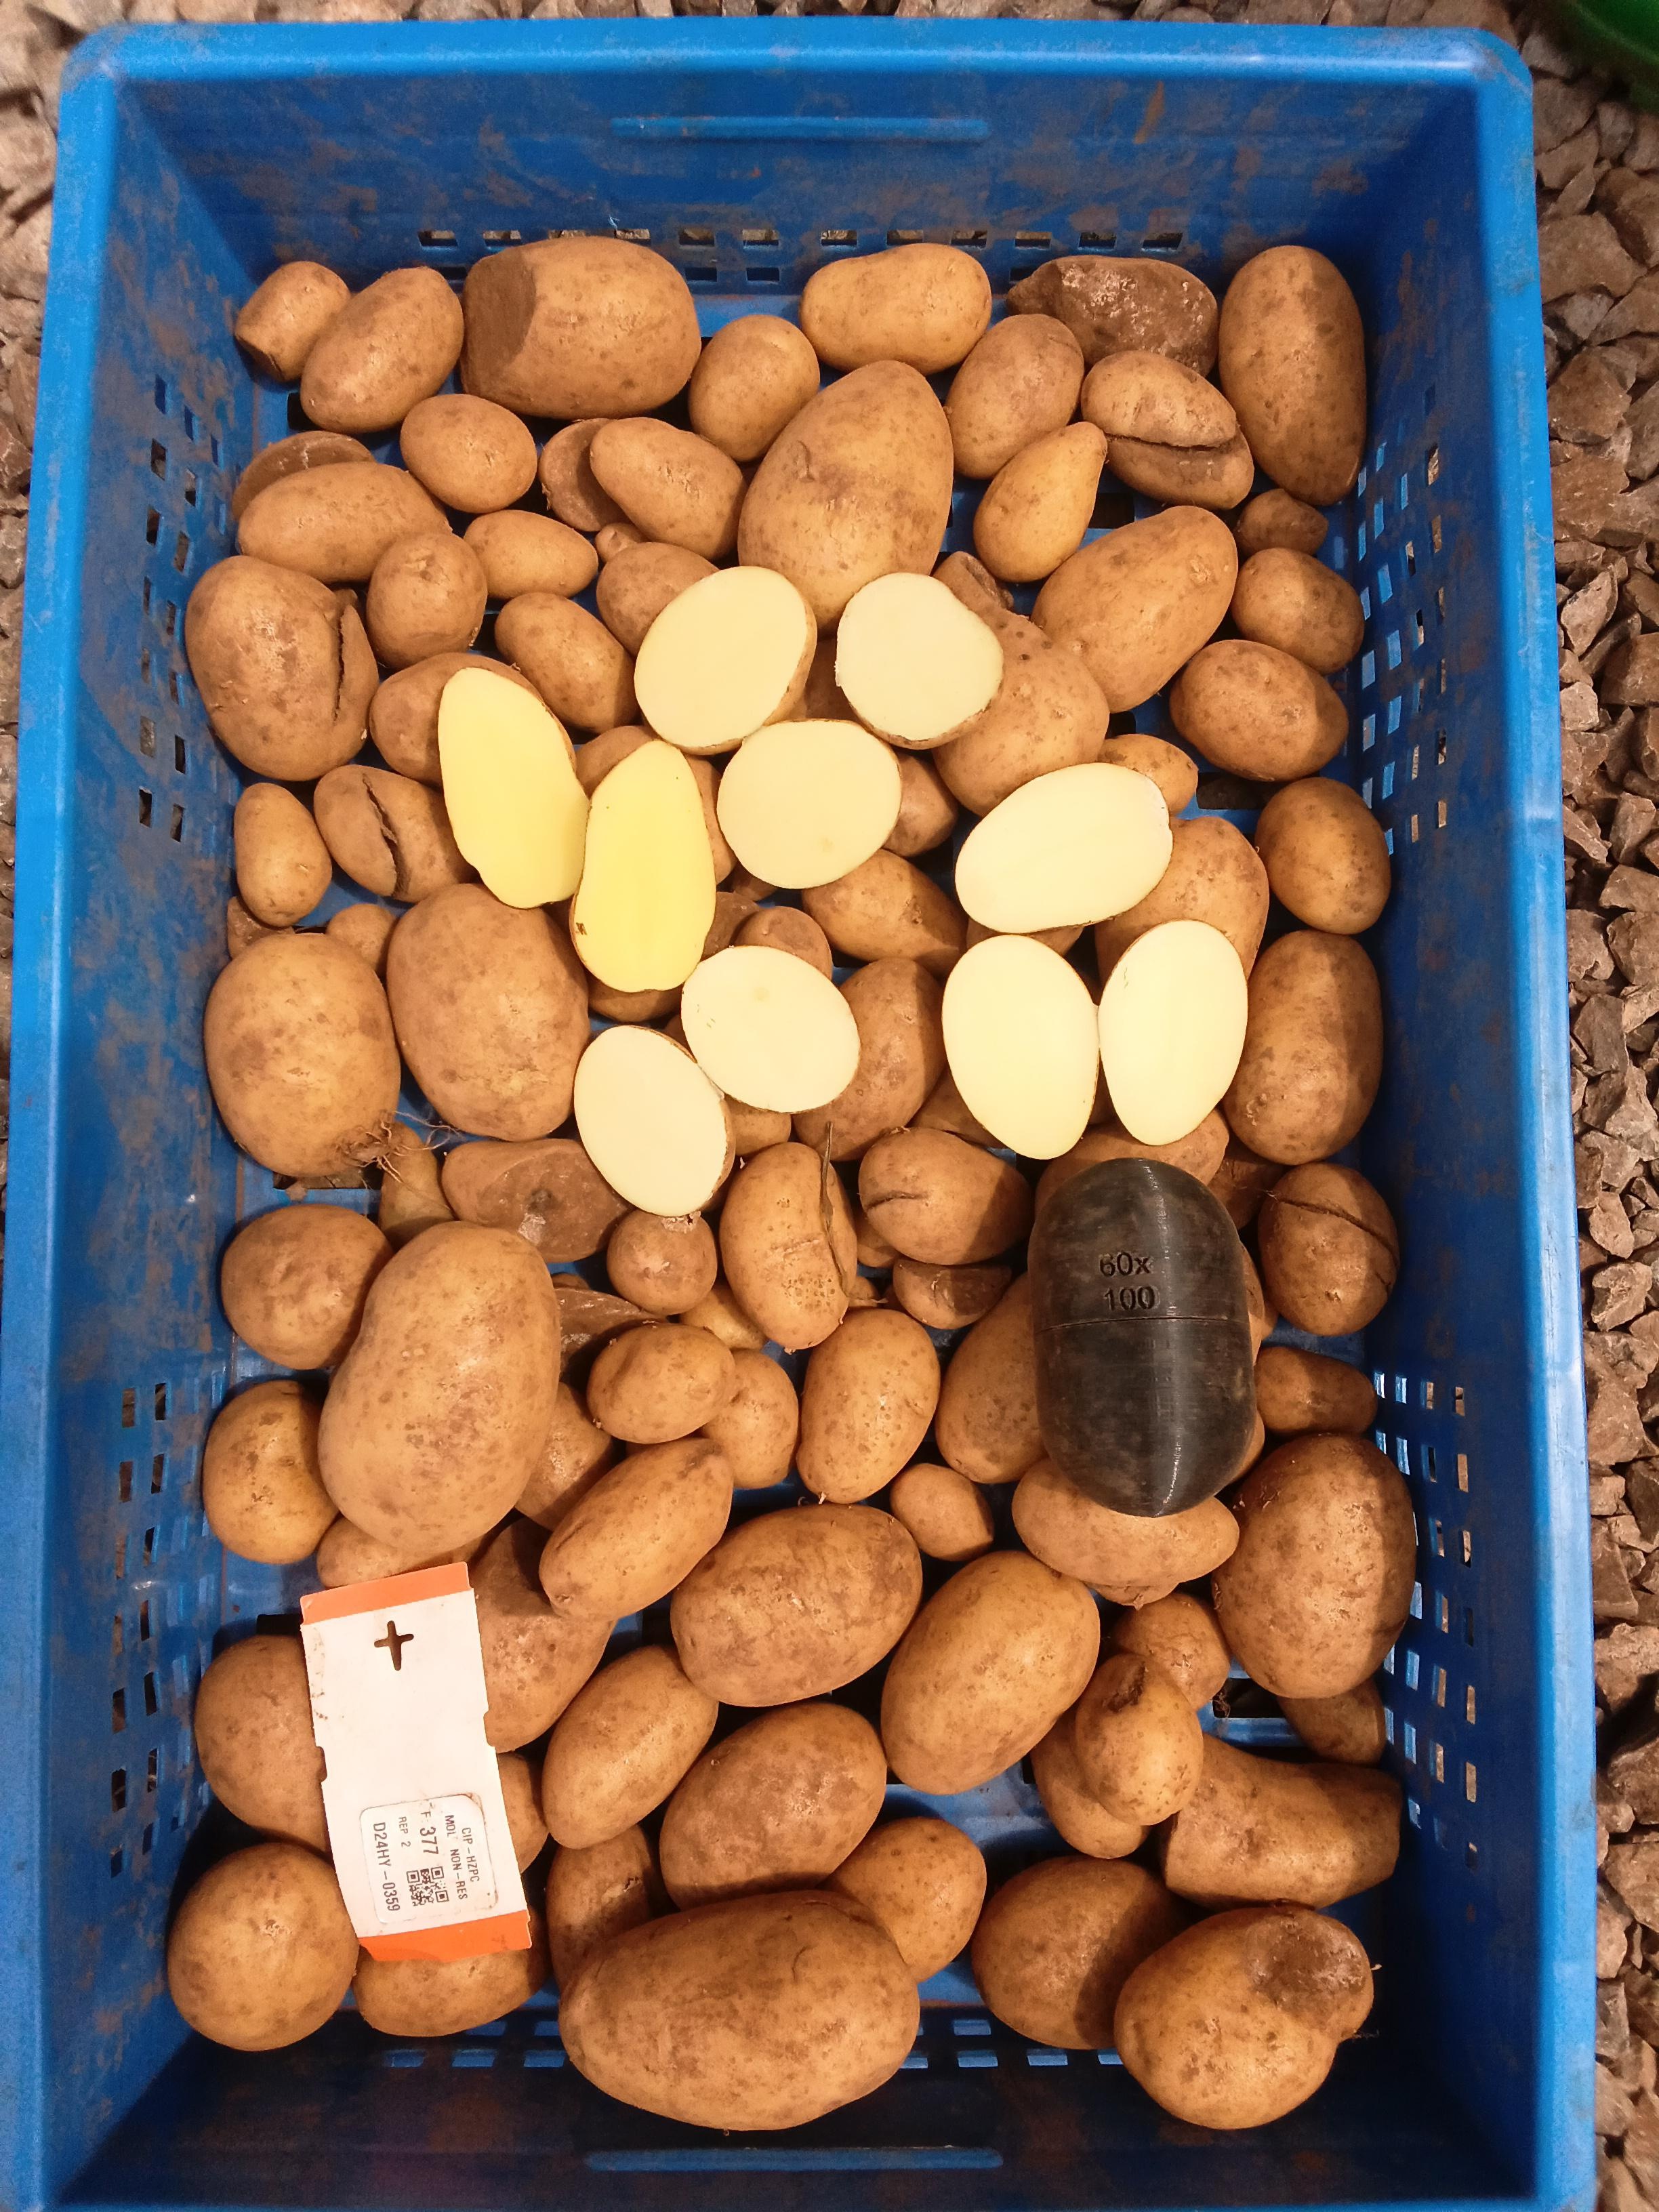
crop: potato
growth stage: harvest
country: Kenya
